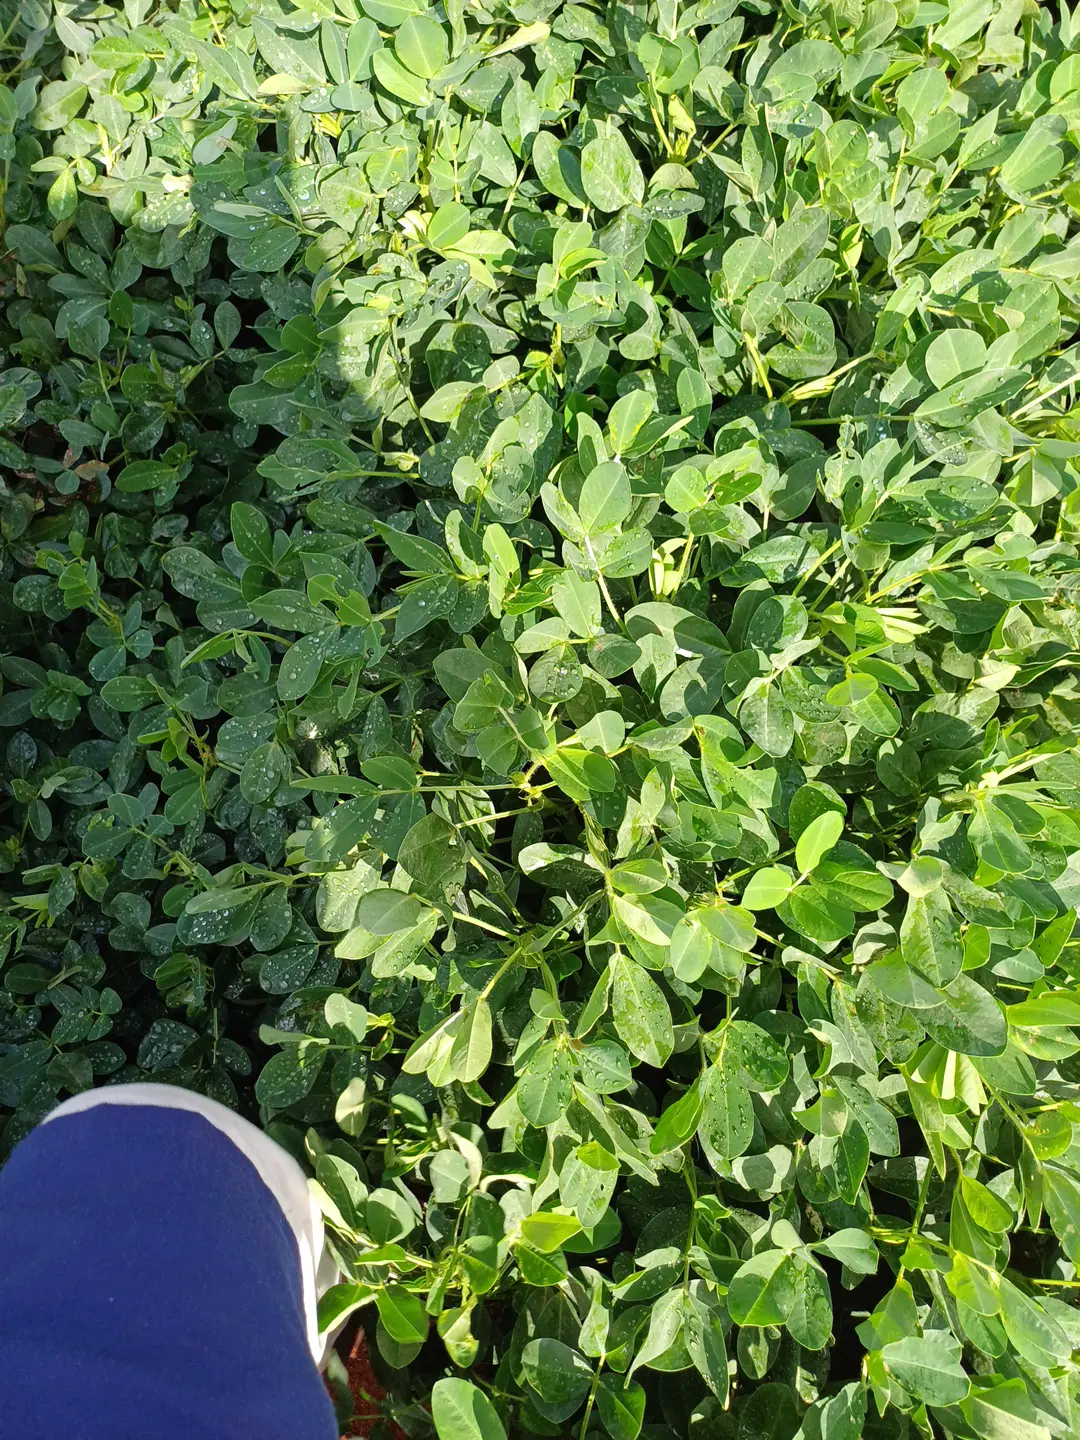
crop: groundnut
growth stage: pegging
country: Kenya
